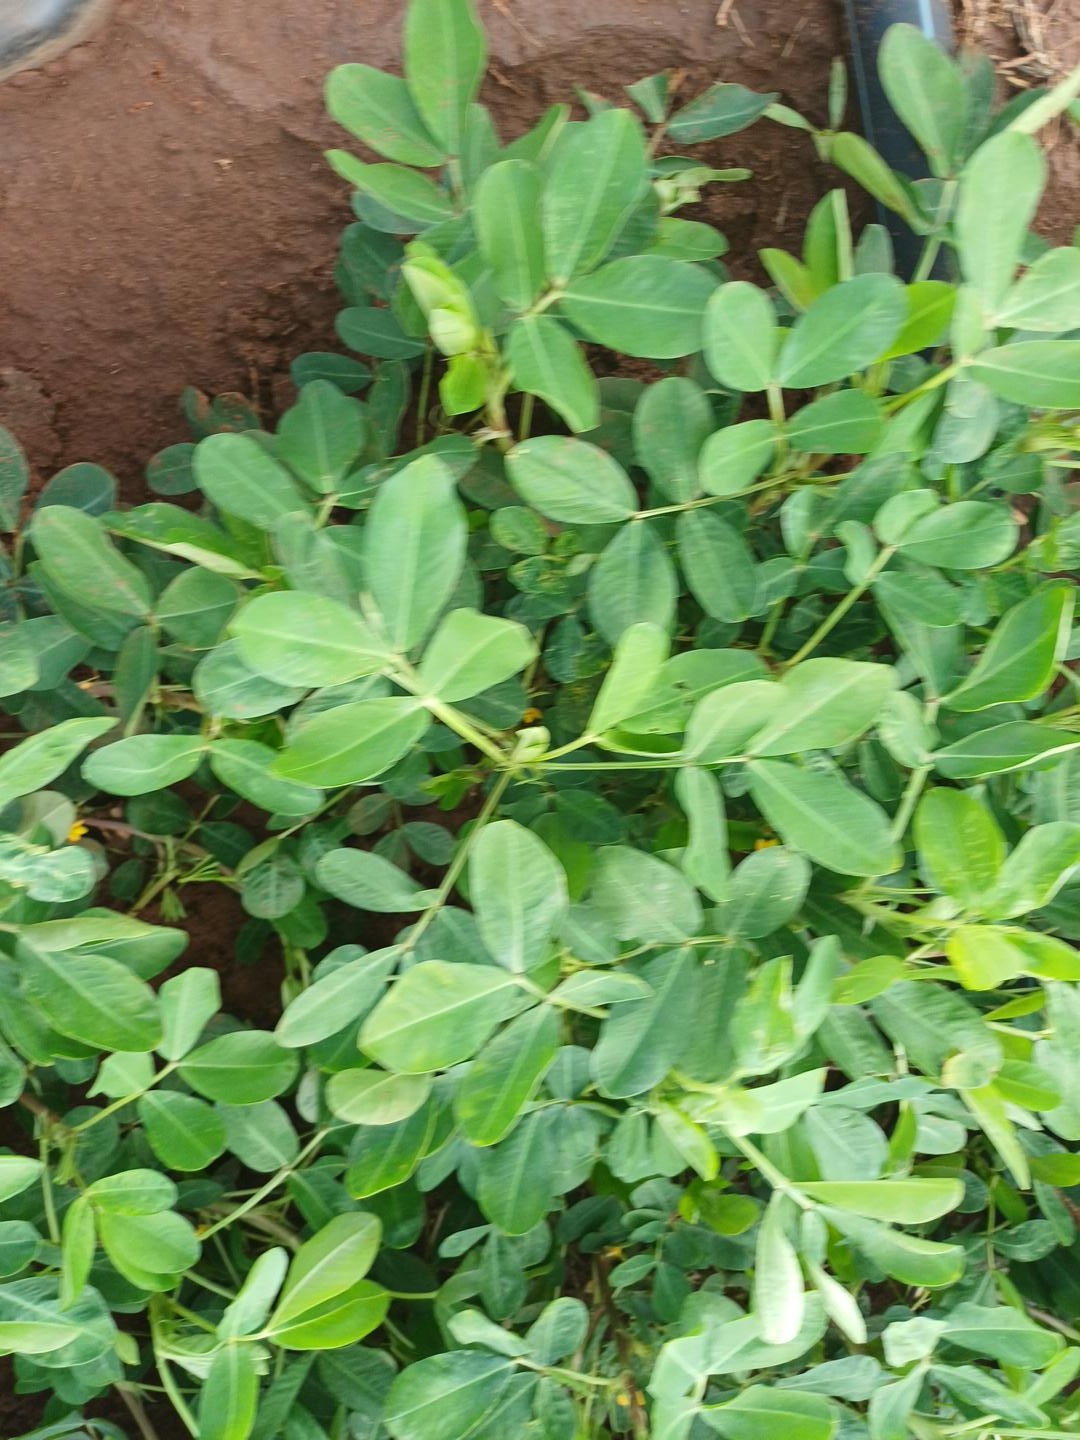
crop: groundnut
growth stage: flowering
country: Kenya
